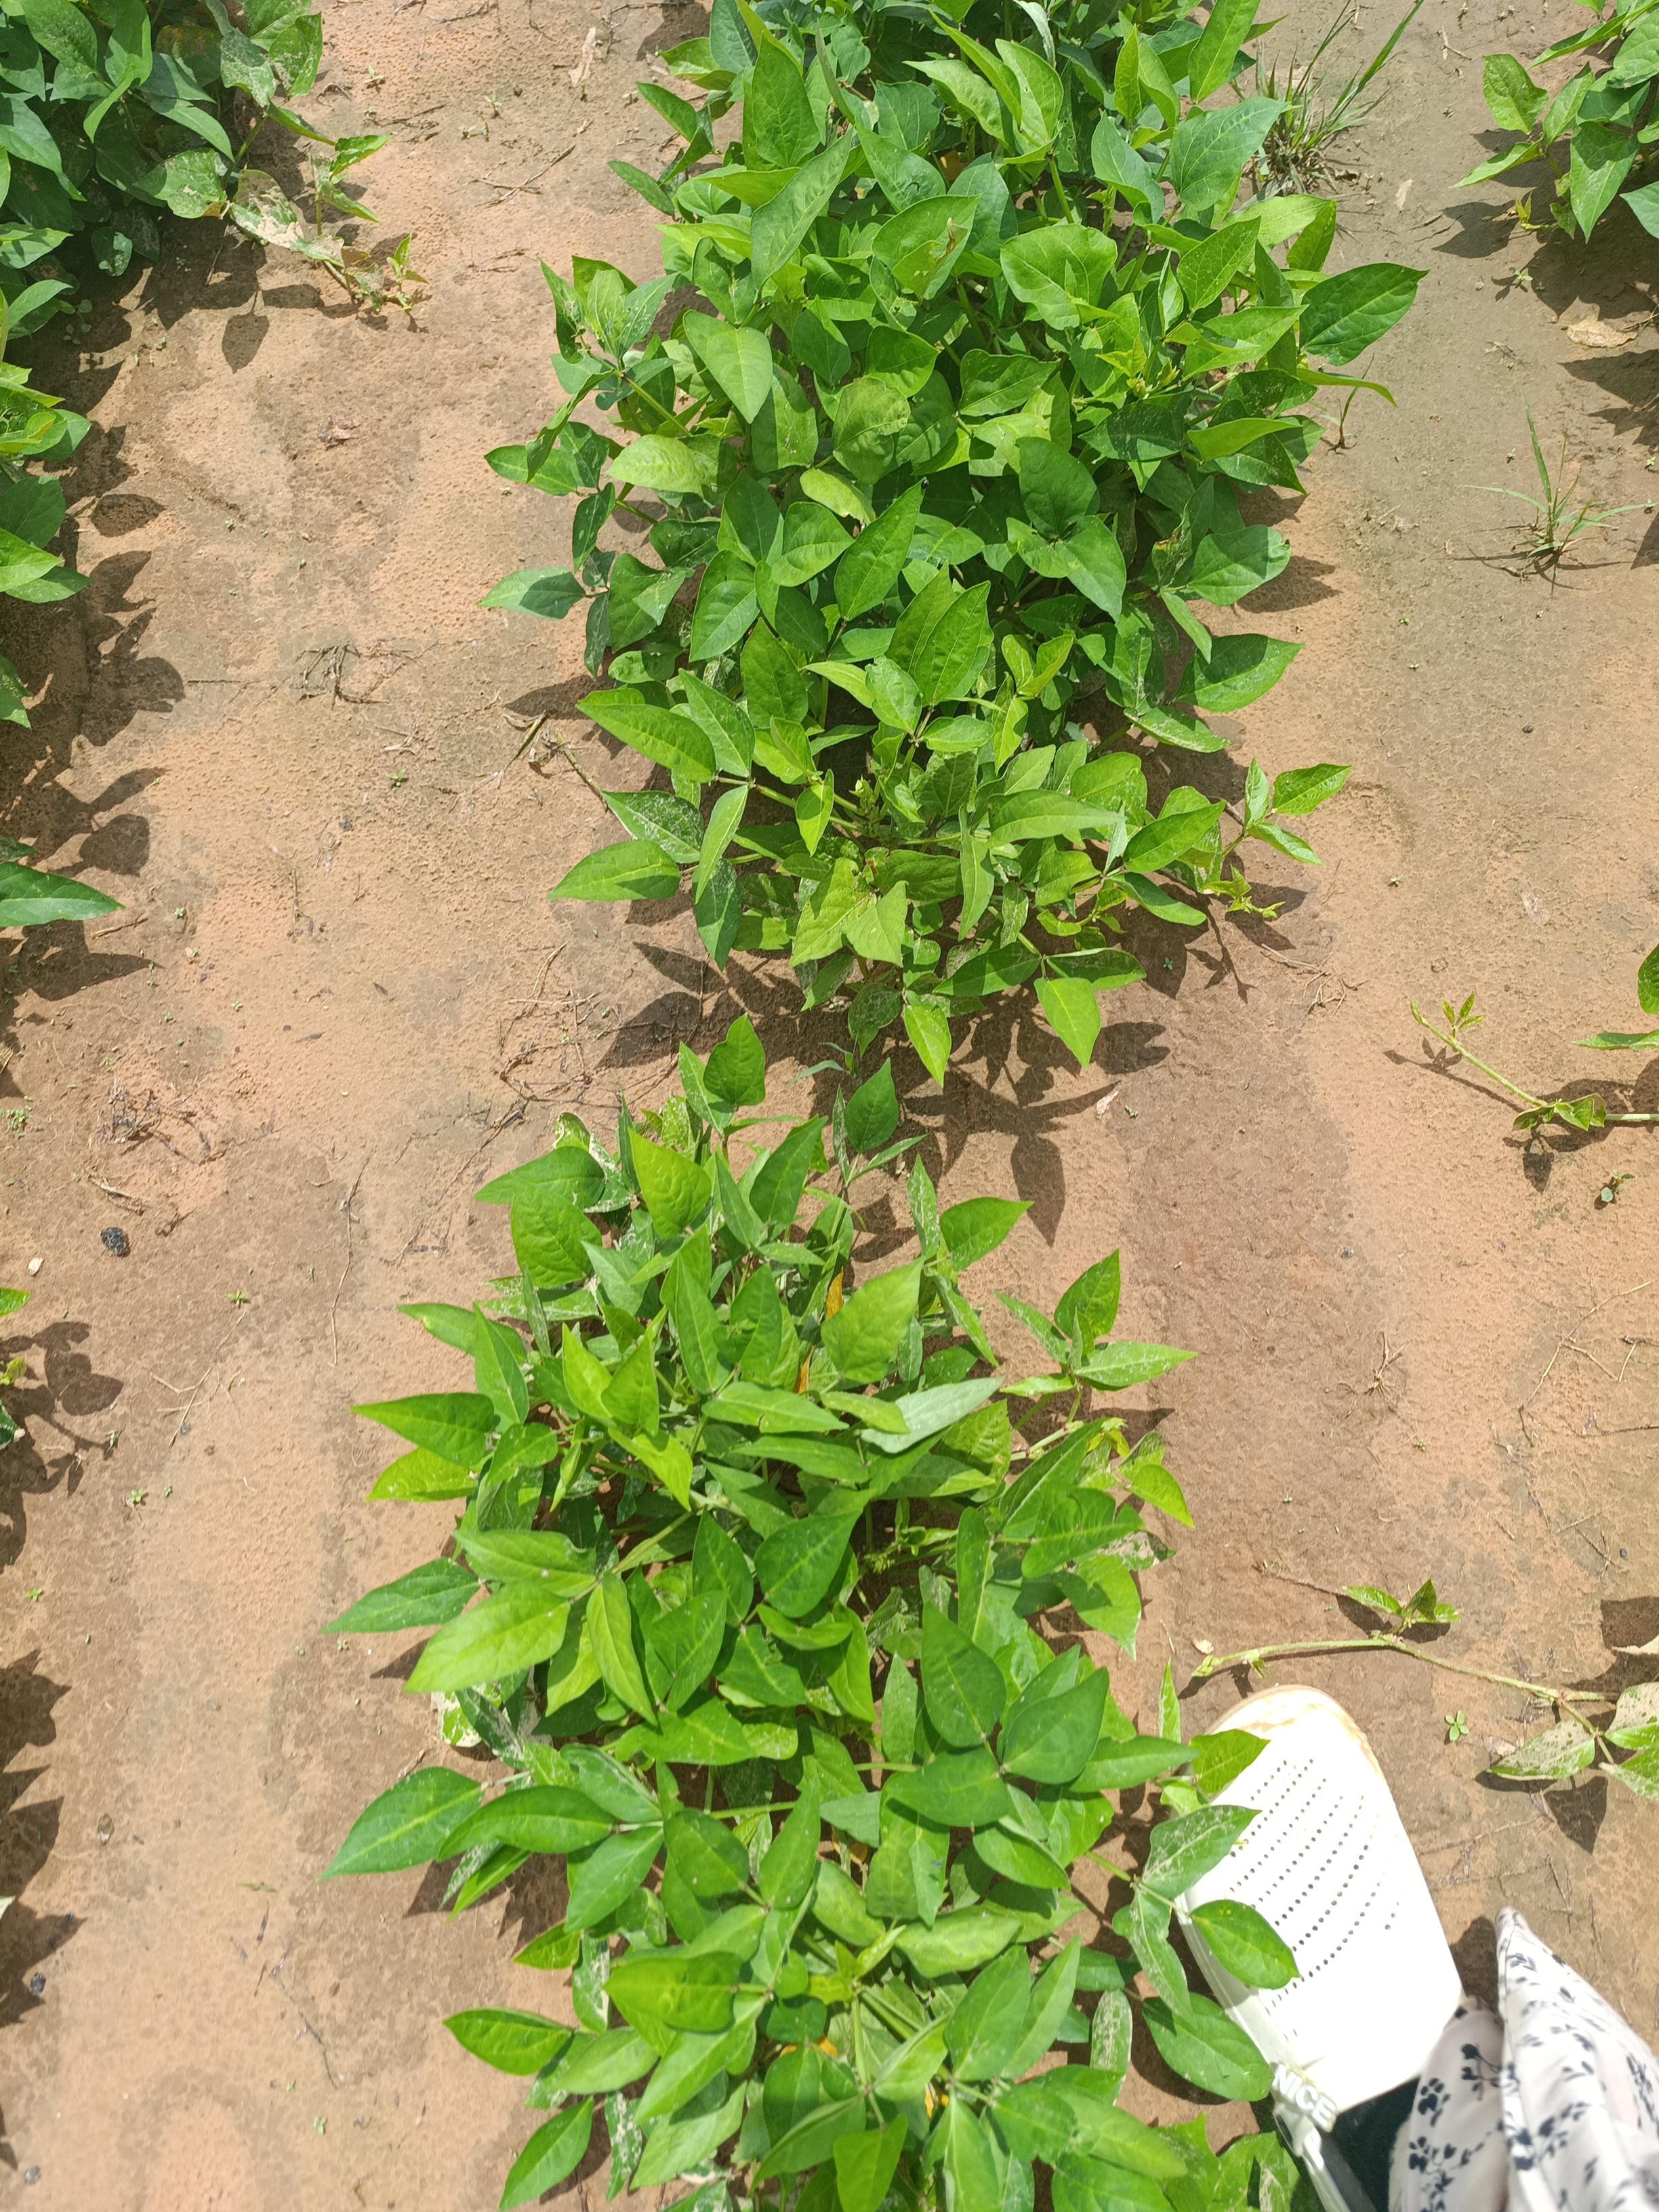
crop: cowpea
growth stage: vegetative
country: Nigeria
